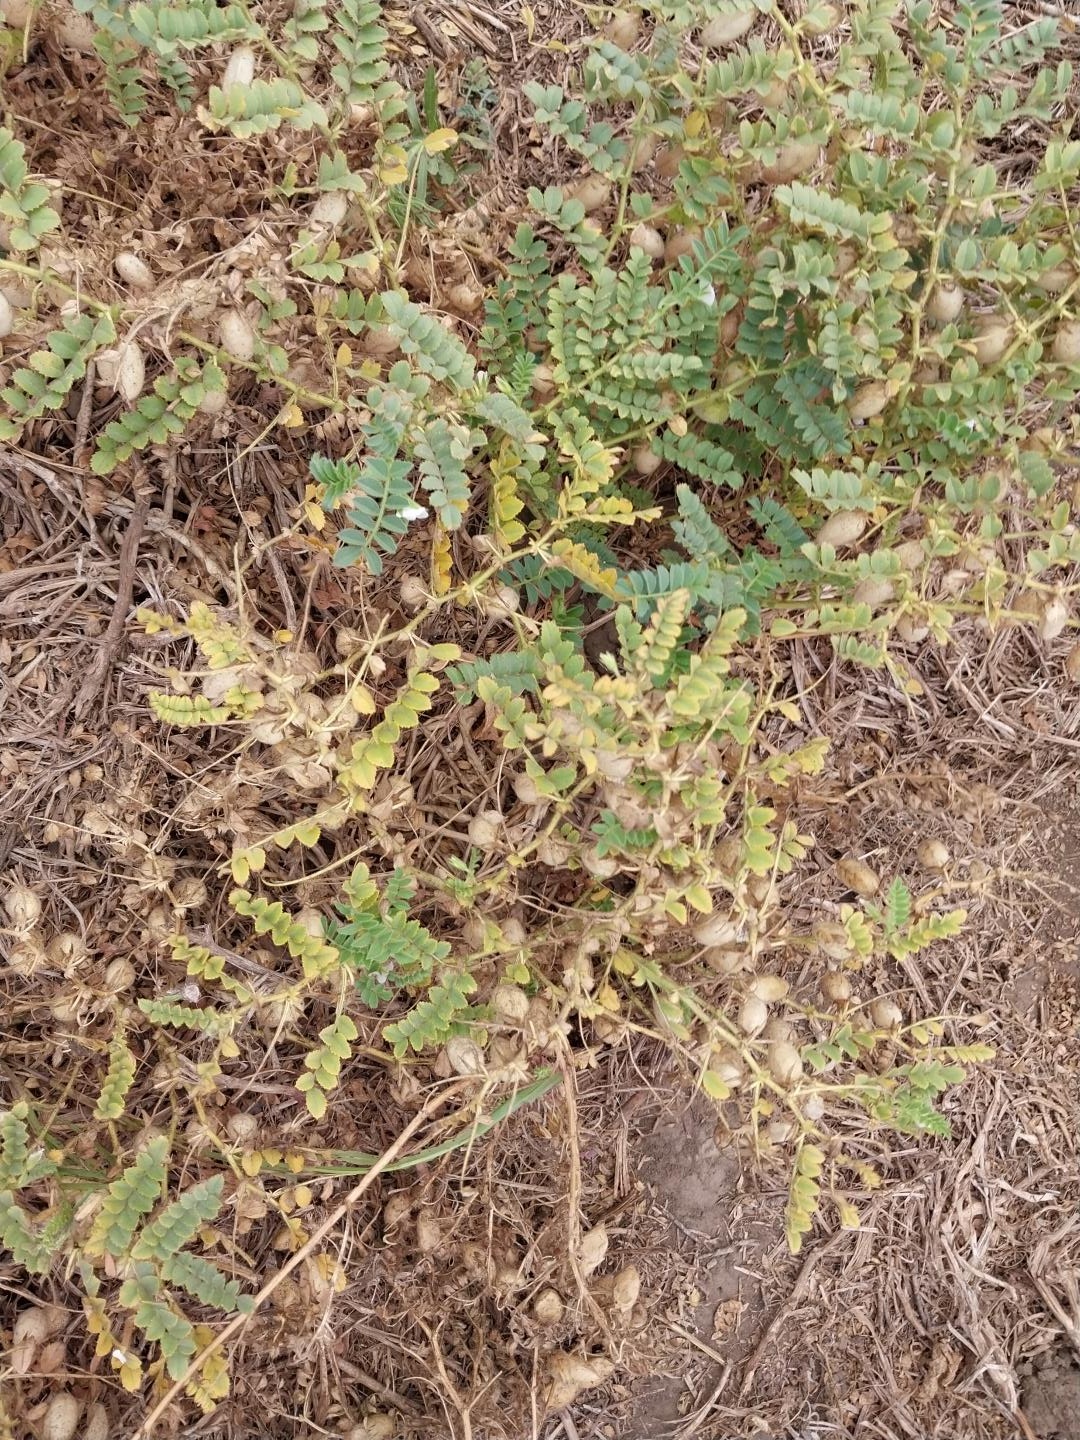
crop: chickpea
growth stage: development pod
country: Tanzania
